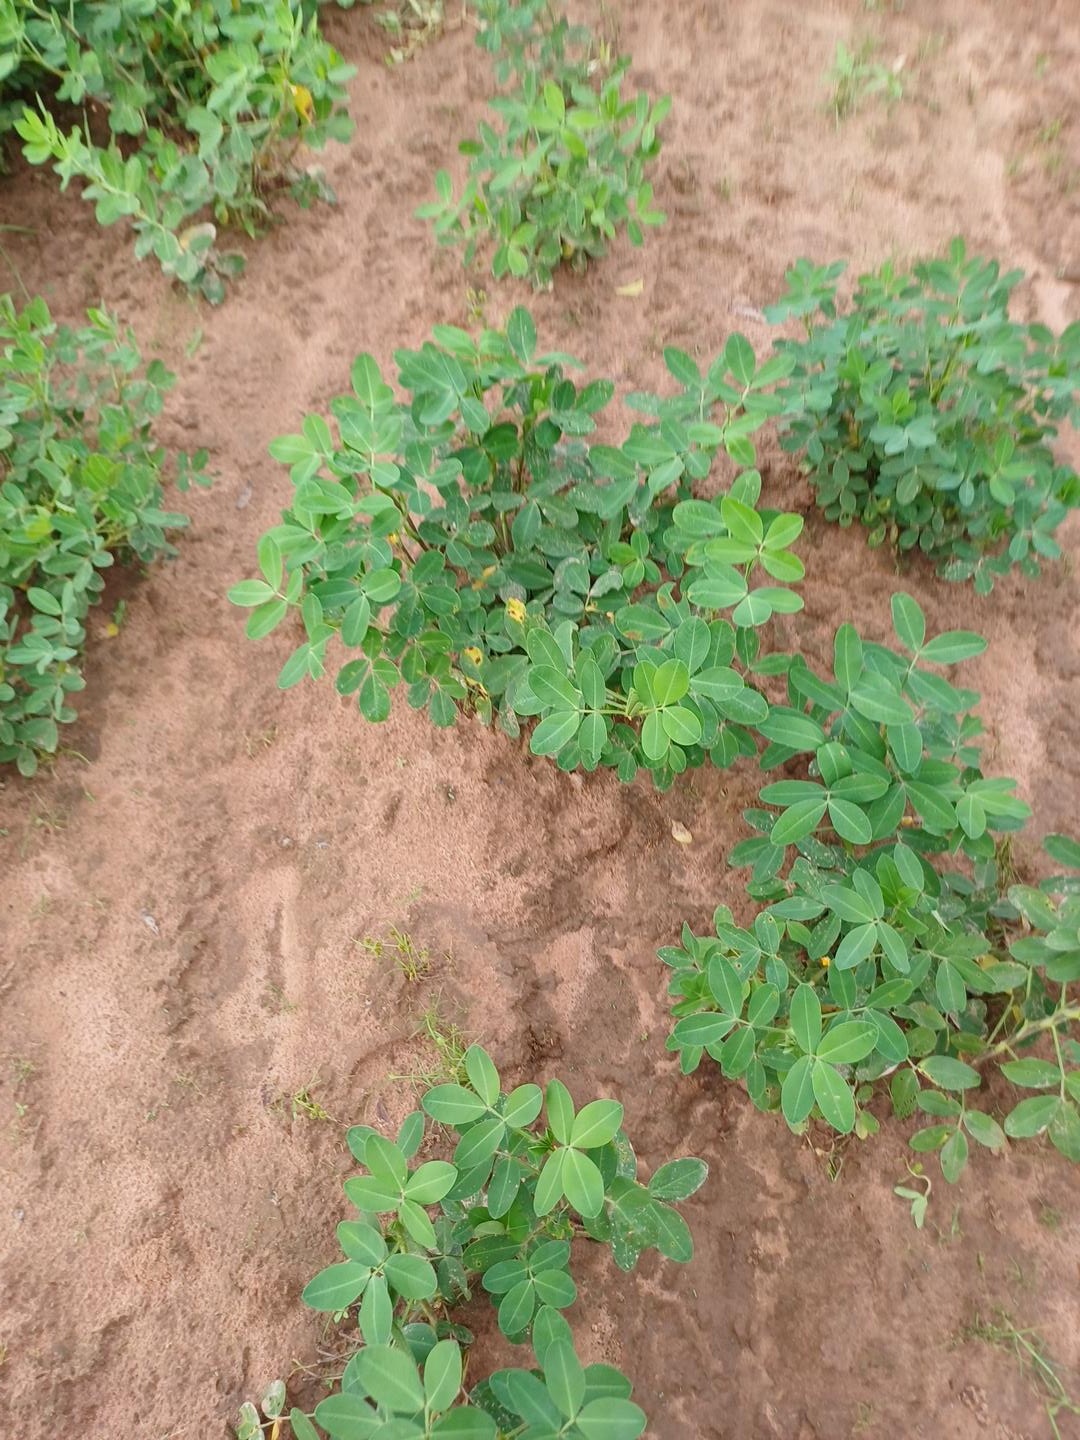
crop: groundnut
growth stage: flowering
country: Senegal
